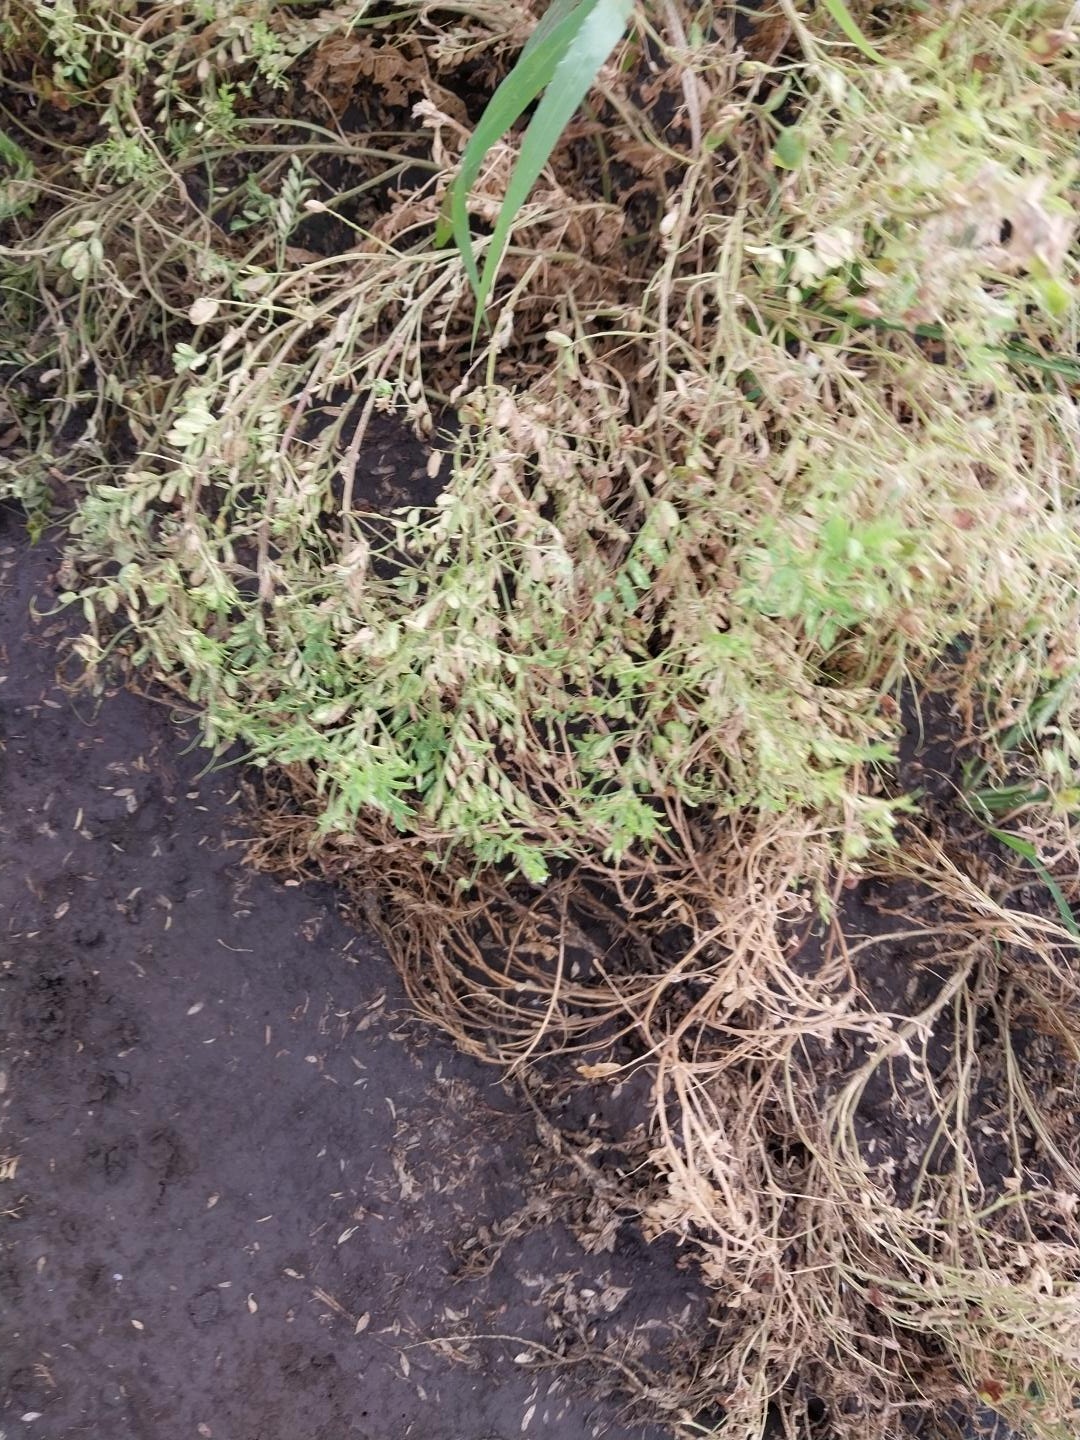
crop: lentil
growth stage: development pod
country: Tanzania
